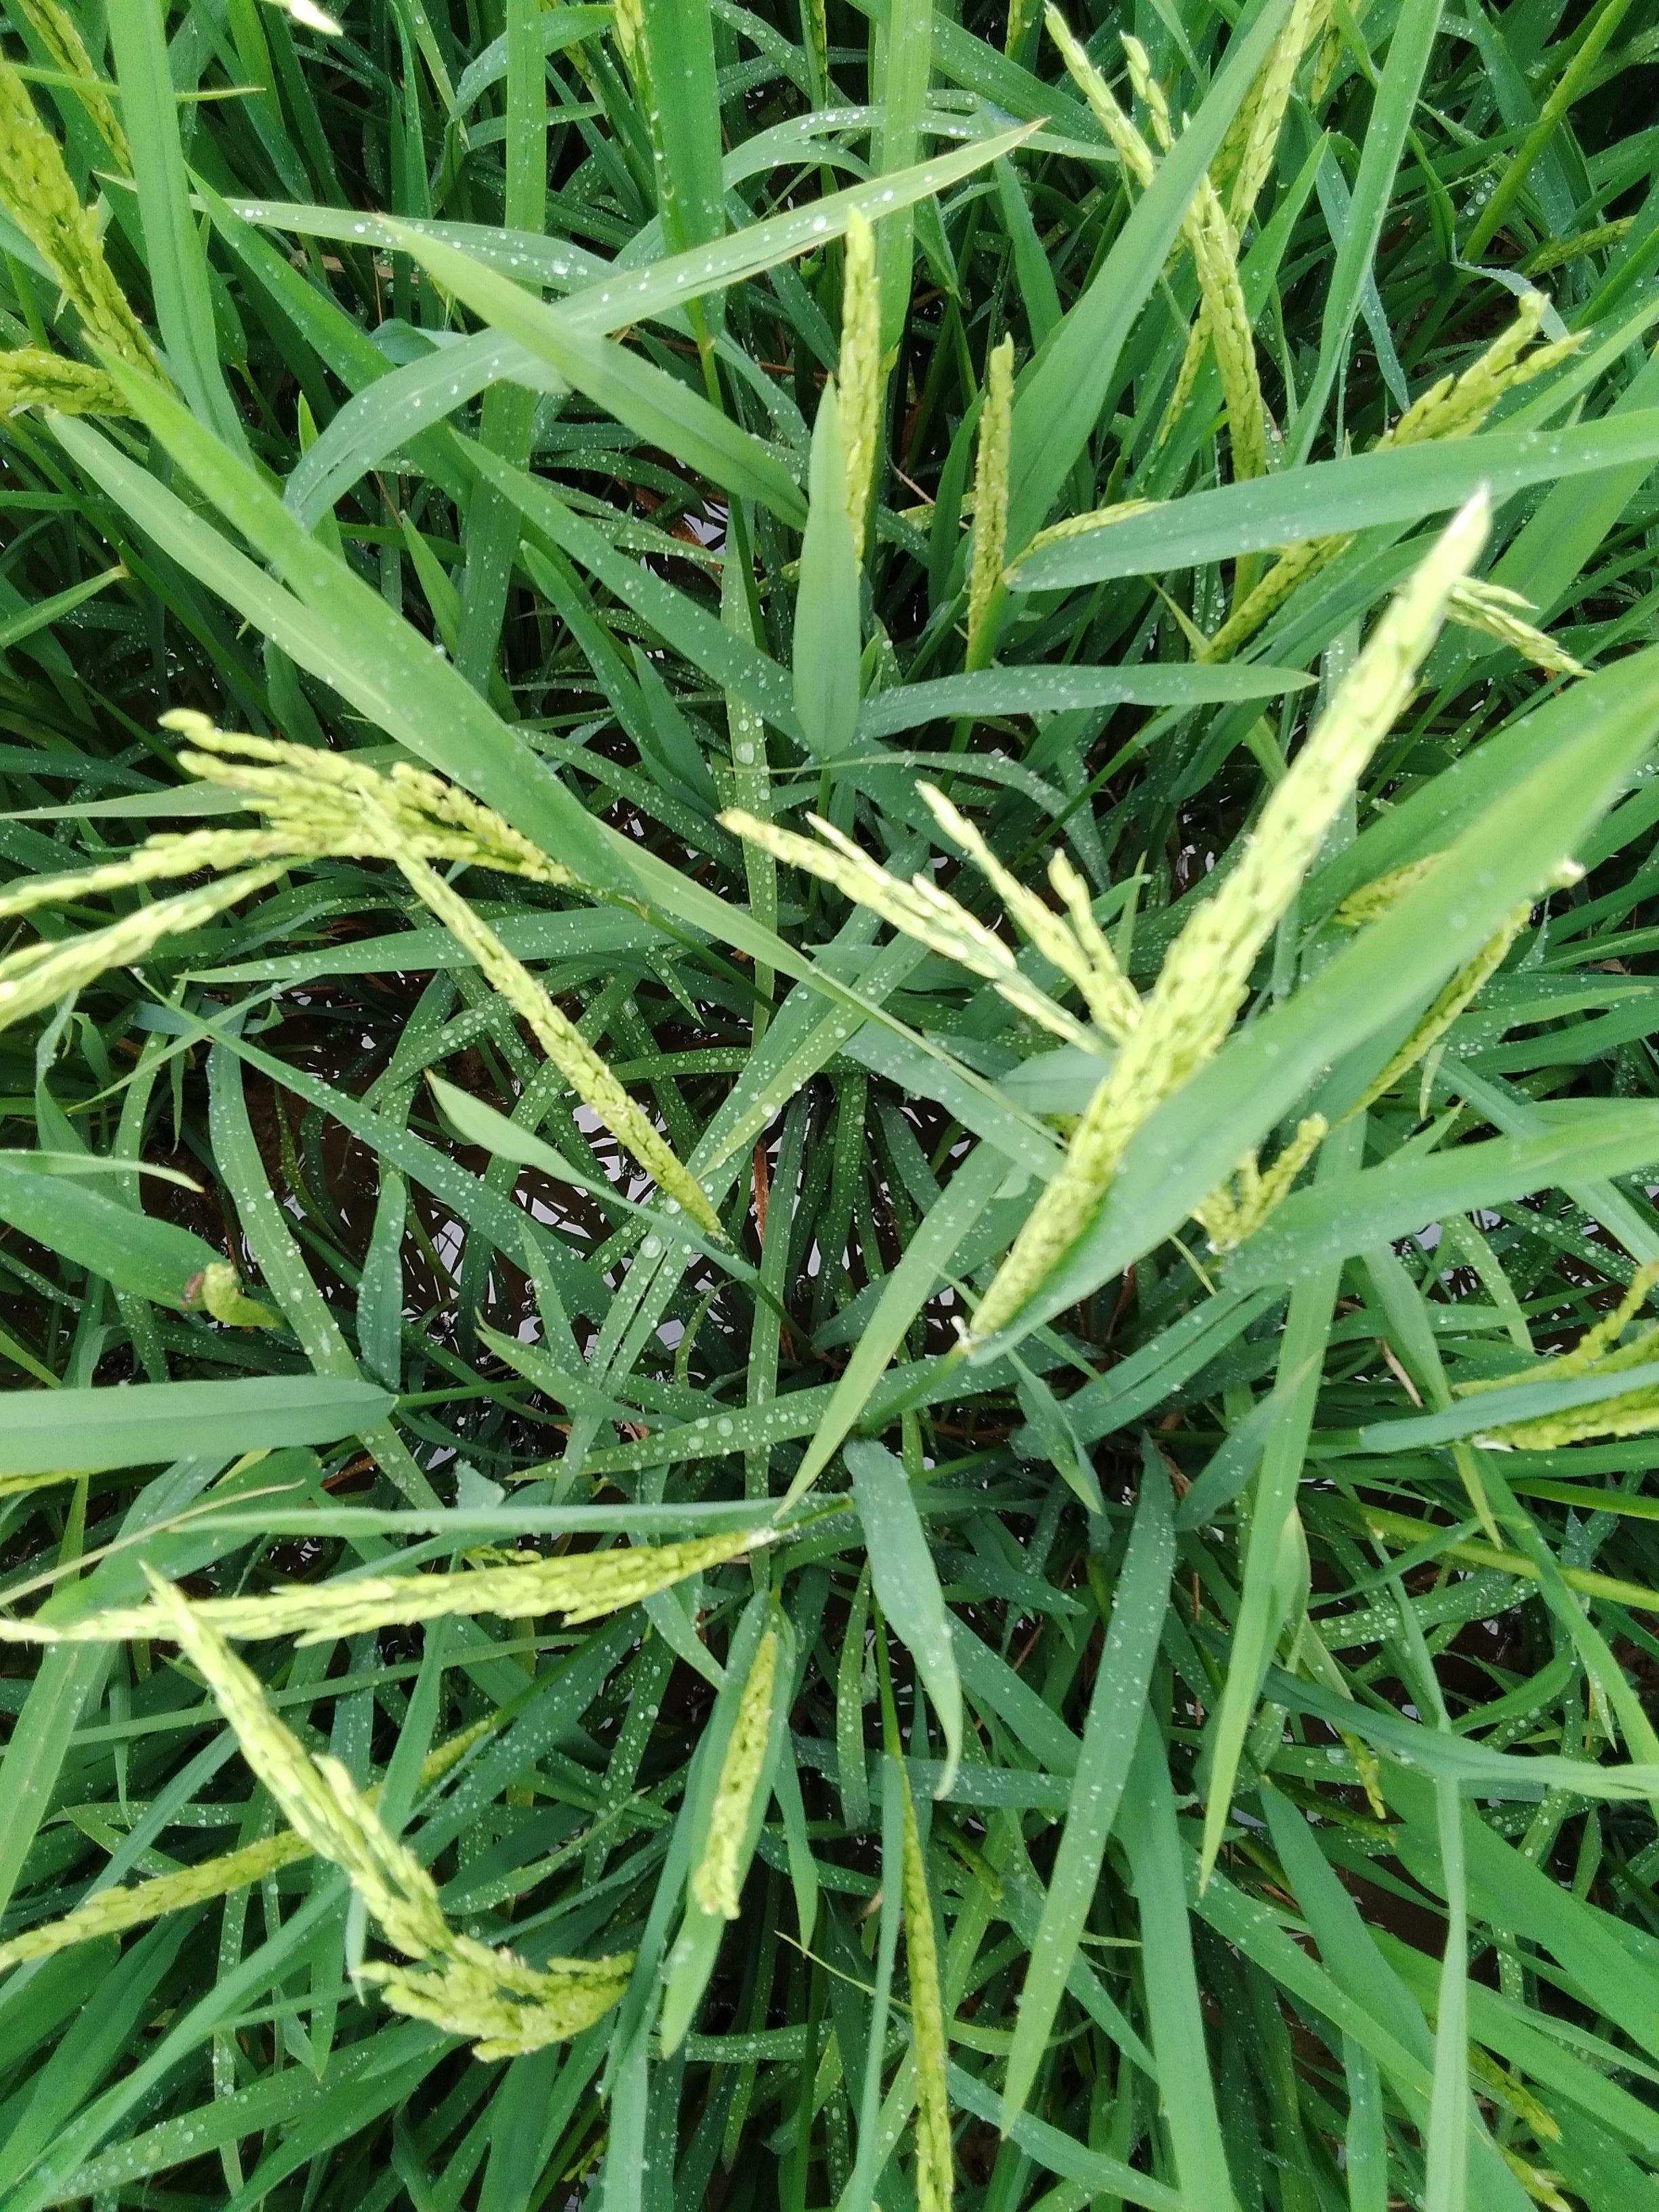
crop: rice
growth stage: flowering
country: Nigeria
